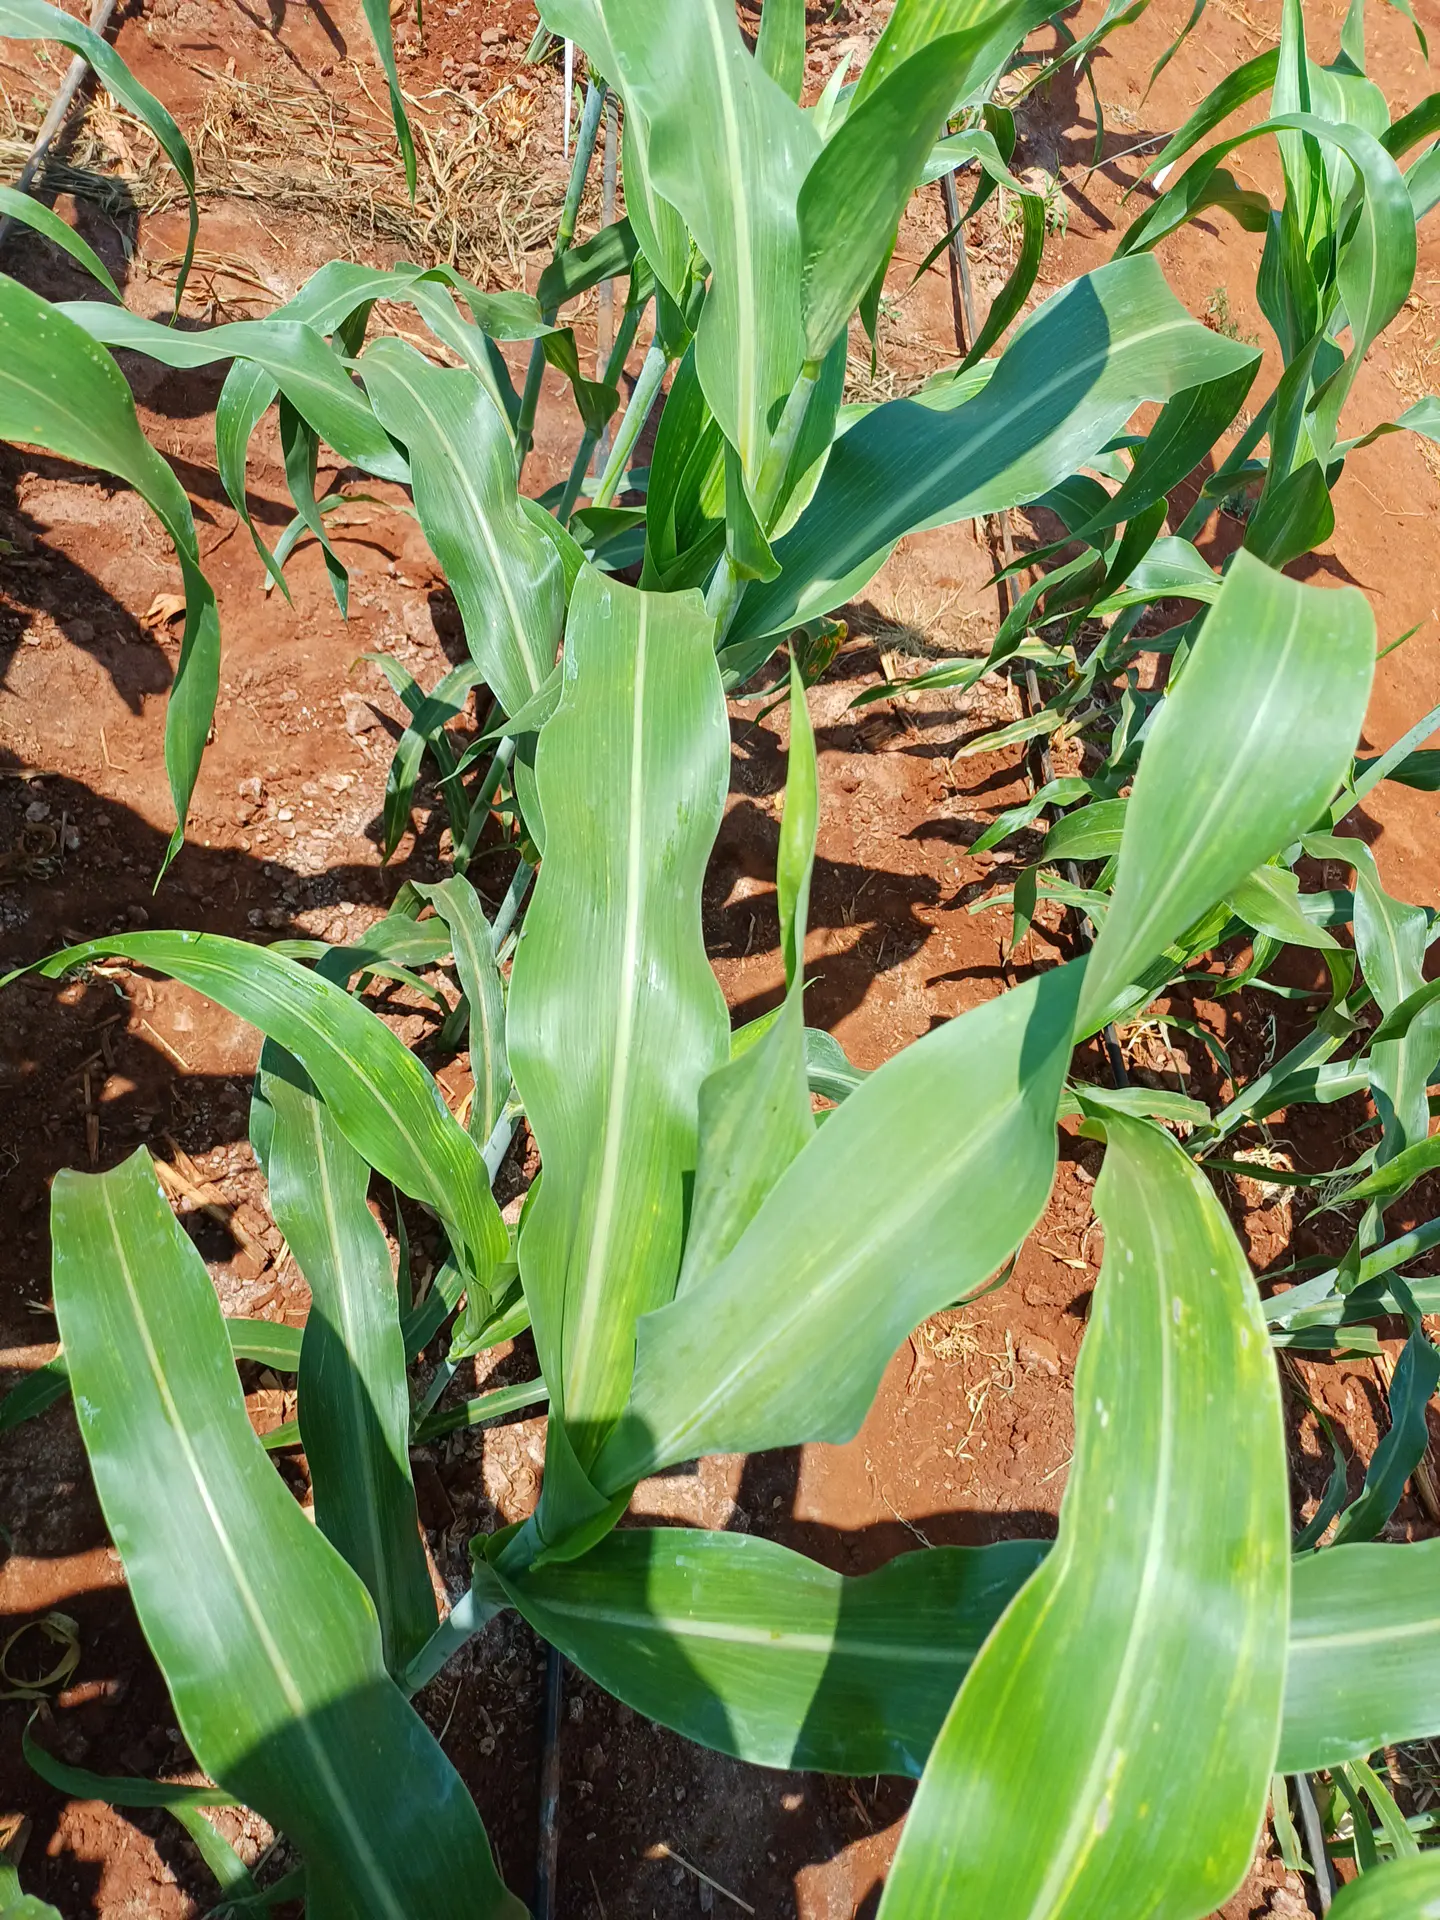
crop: sorghum
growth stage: vegetative
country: Kenya
